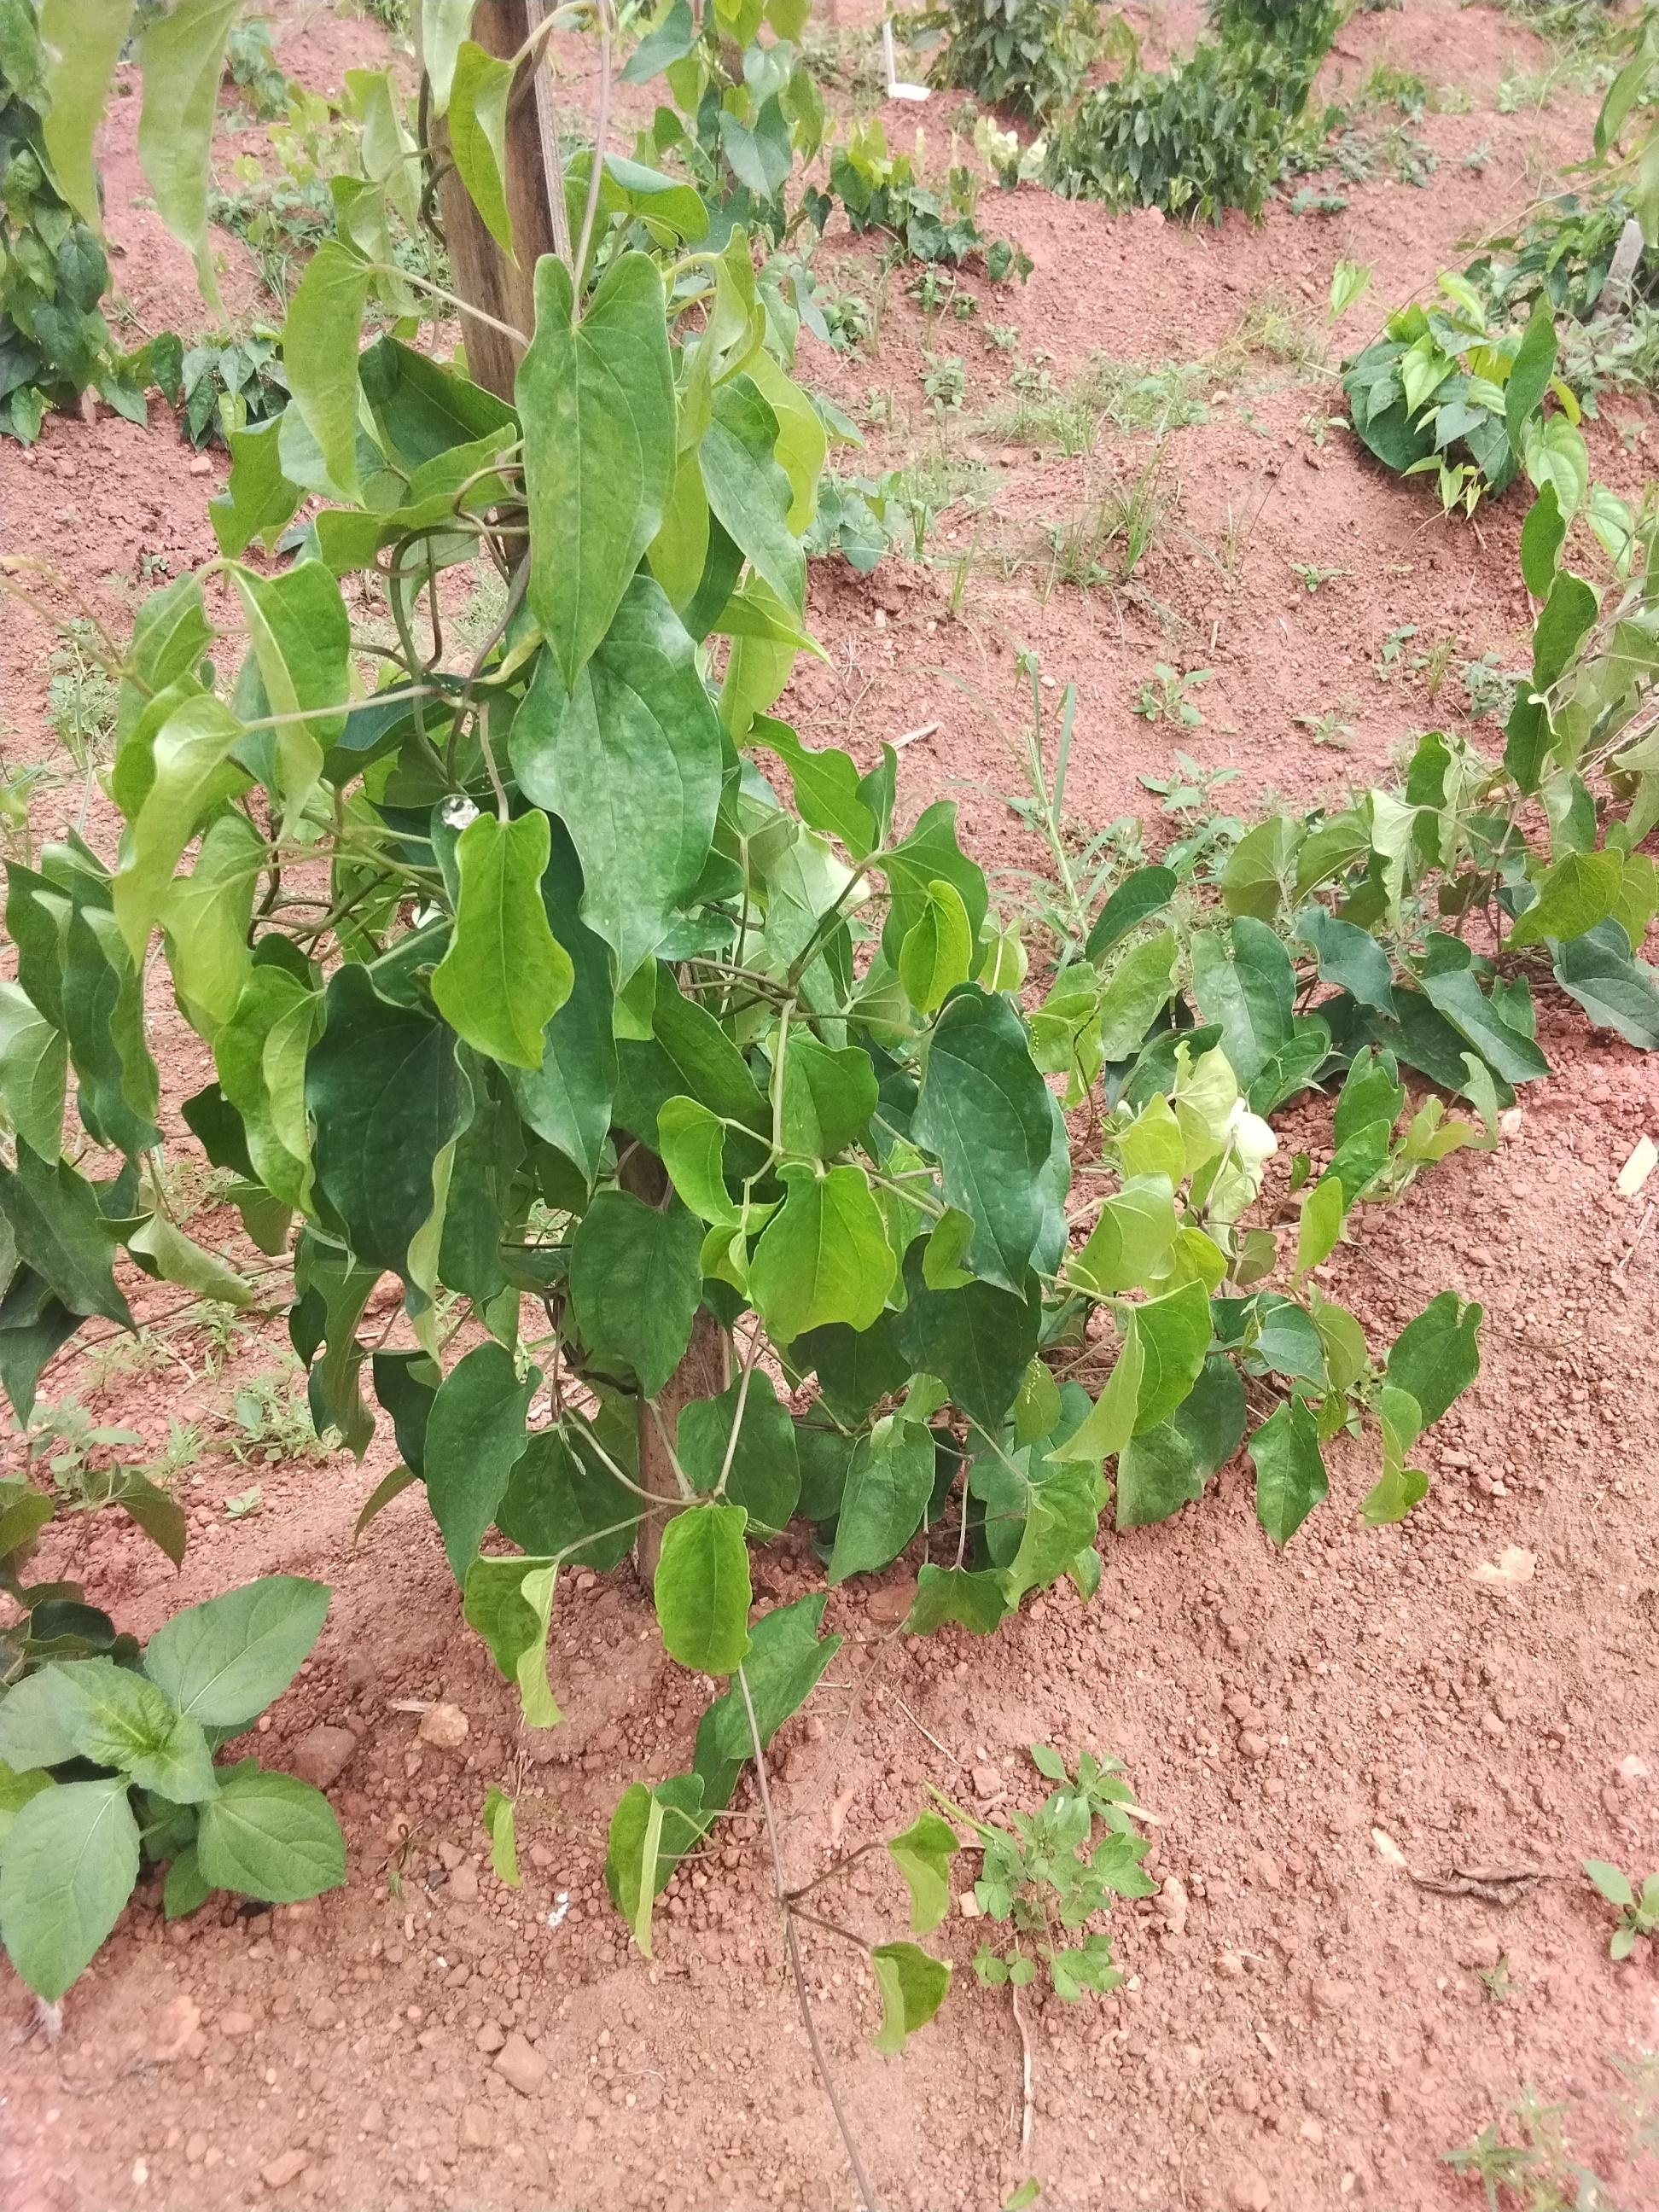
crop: yam
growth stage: vegetative
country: Nigeria
